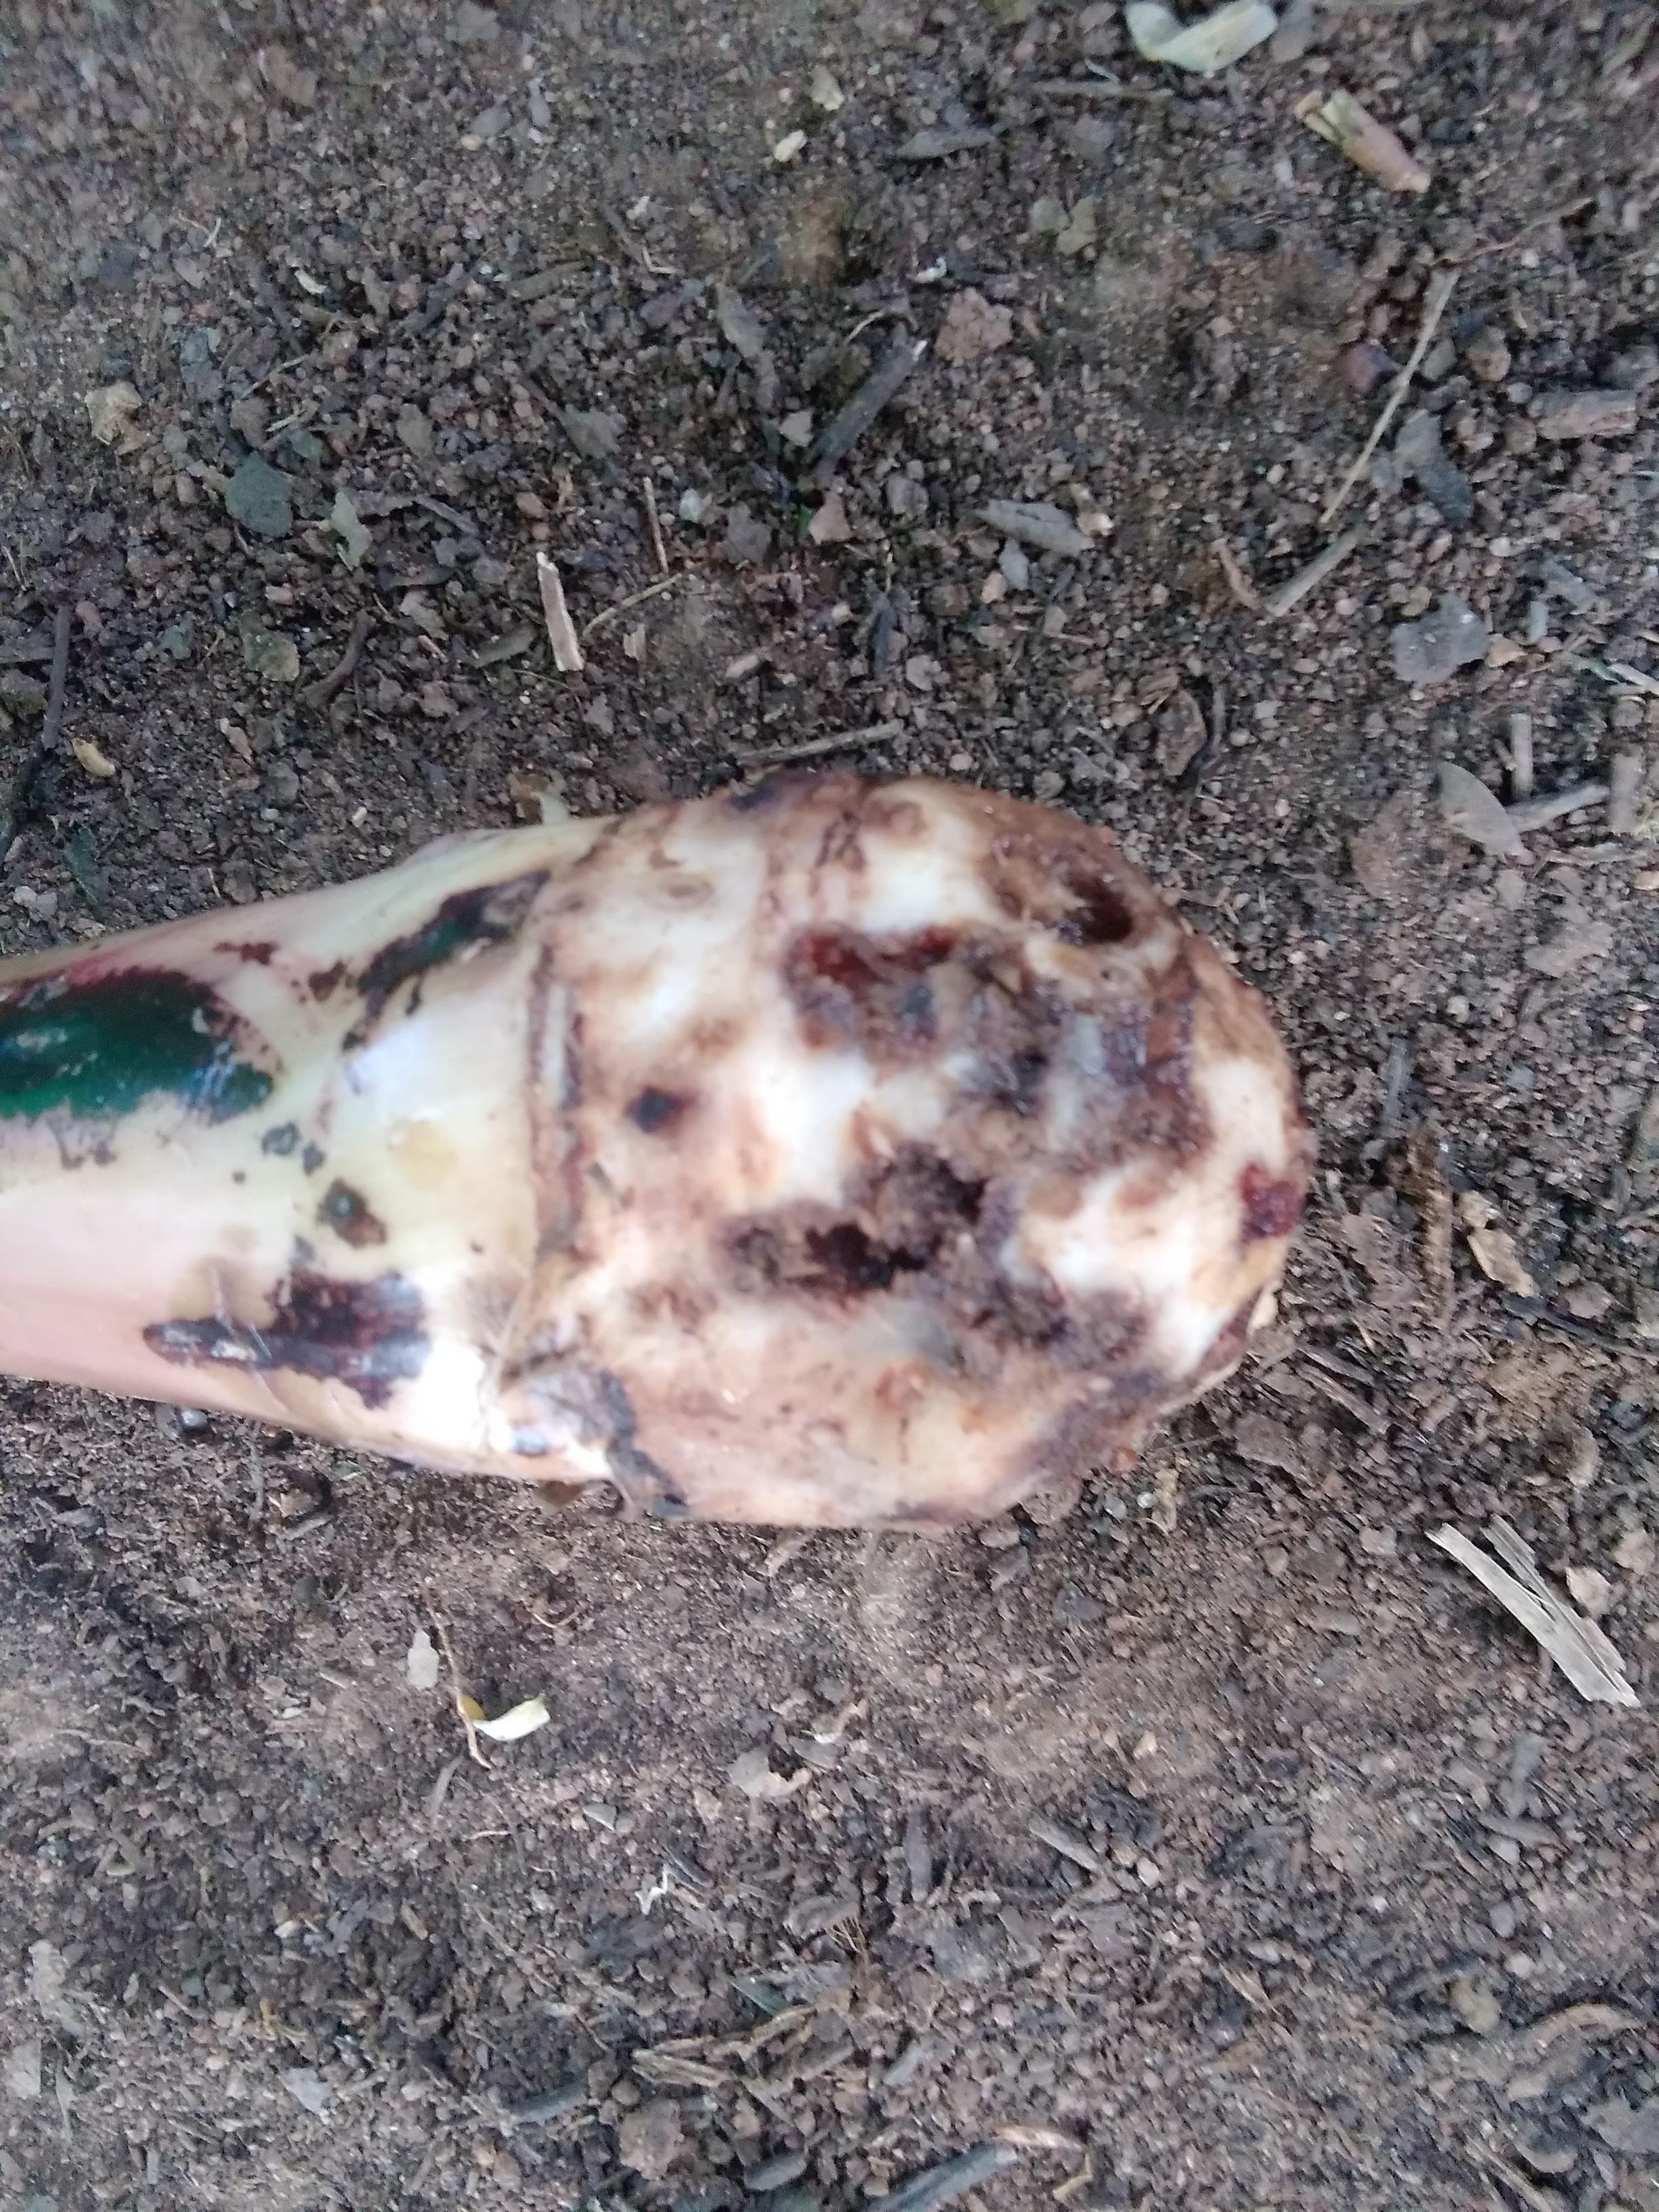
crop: banana
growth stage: vegetative
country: Tanzania
